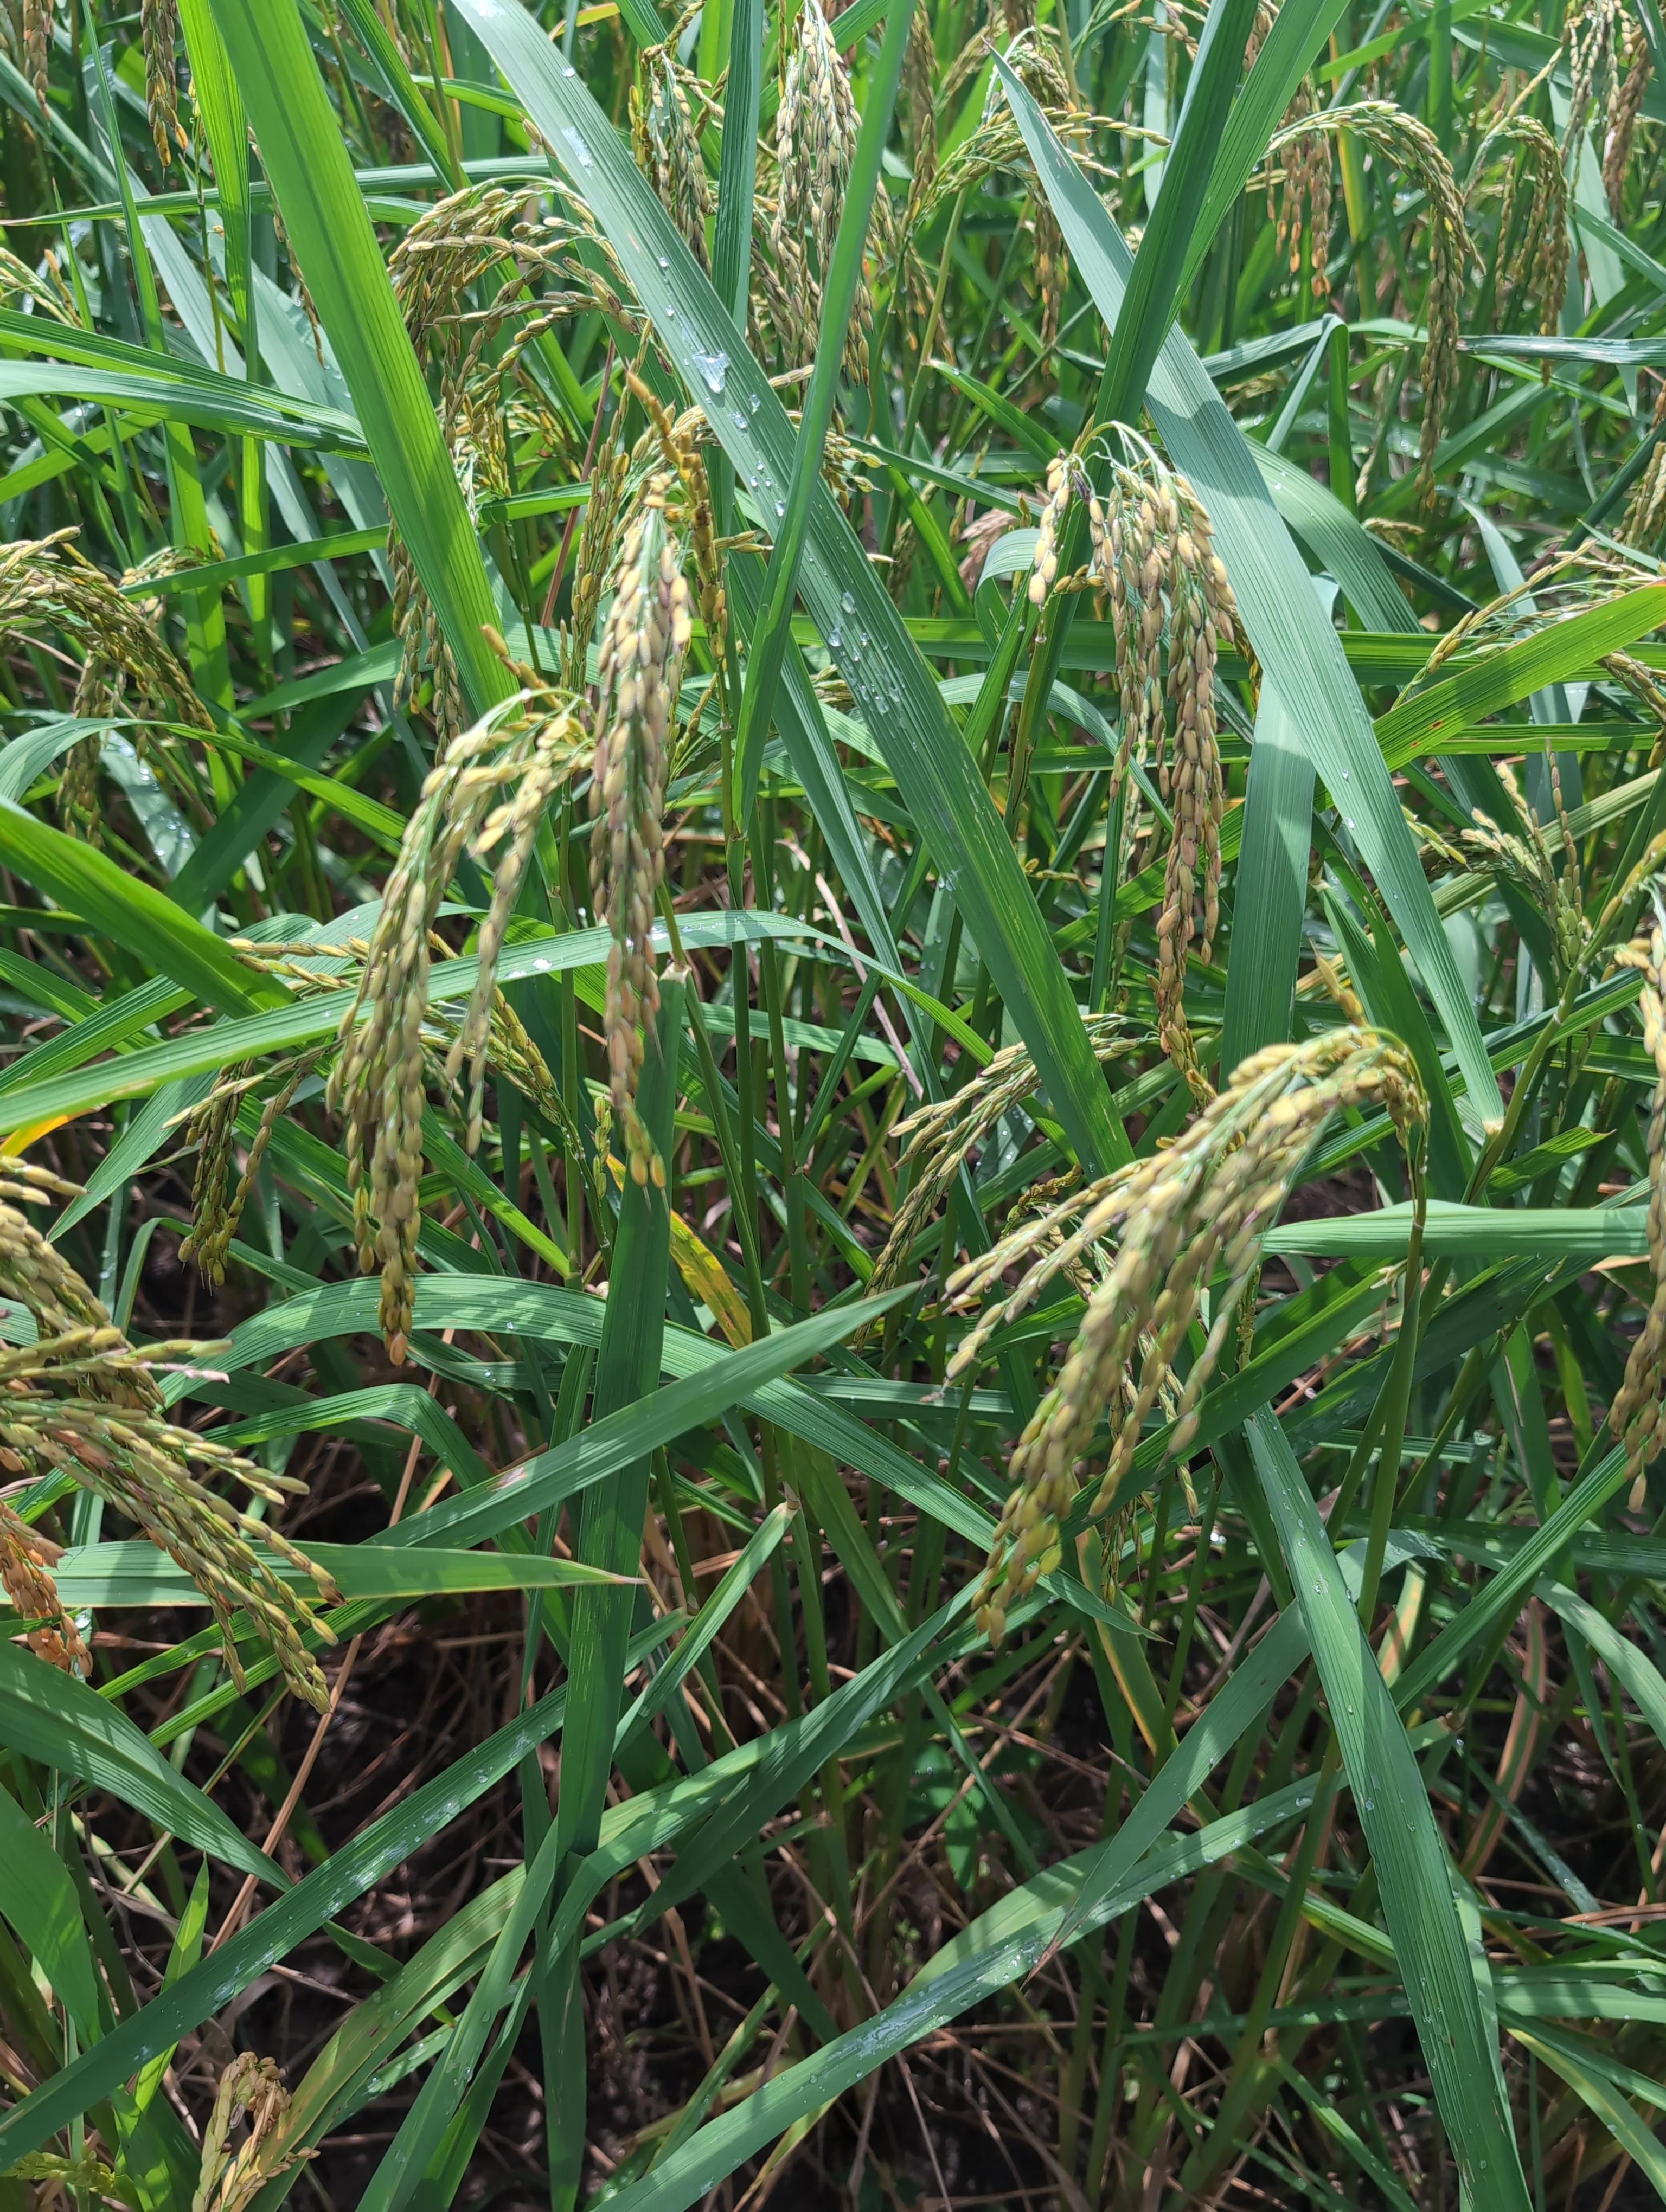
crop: rice
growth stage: stage dough
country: Côte d'Ivoire
